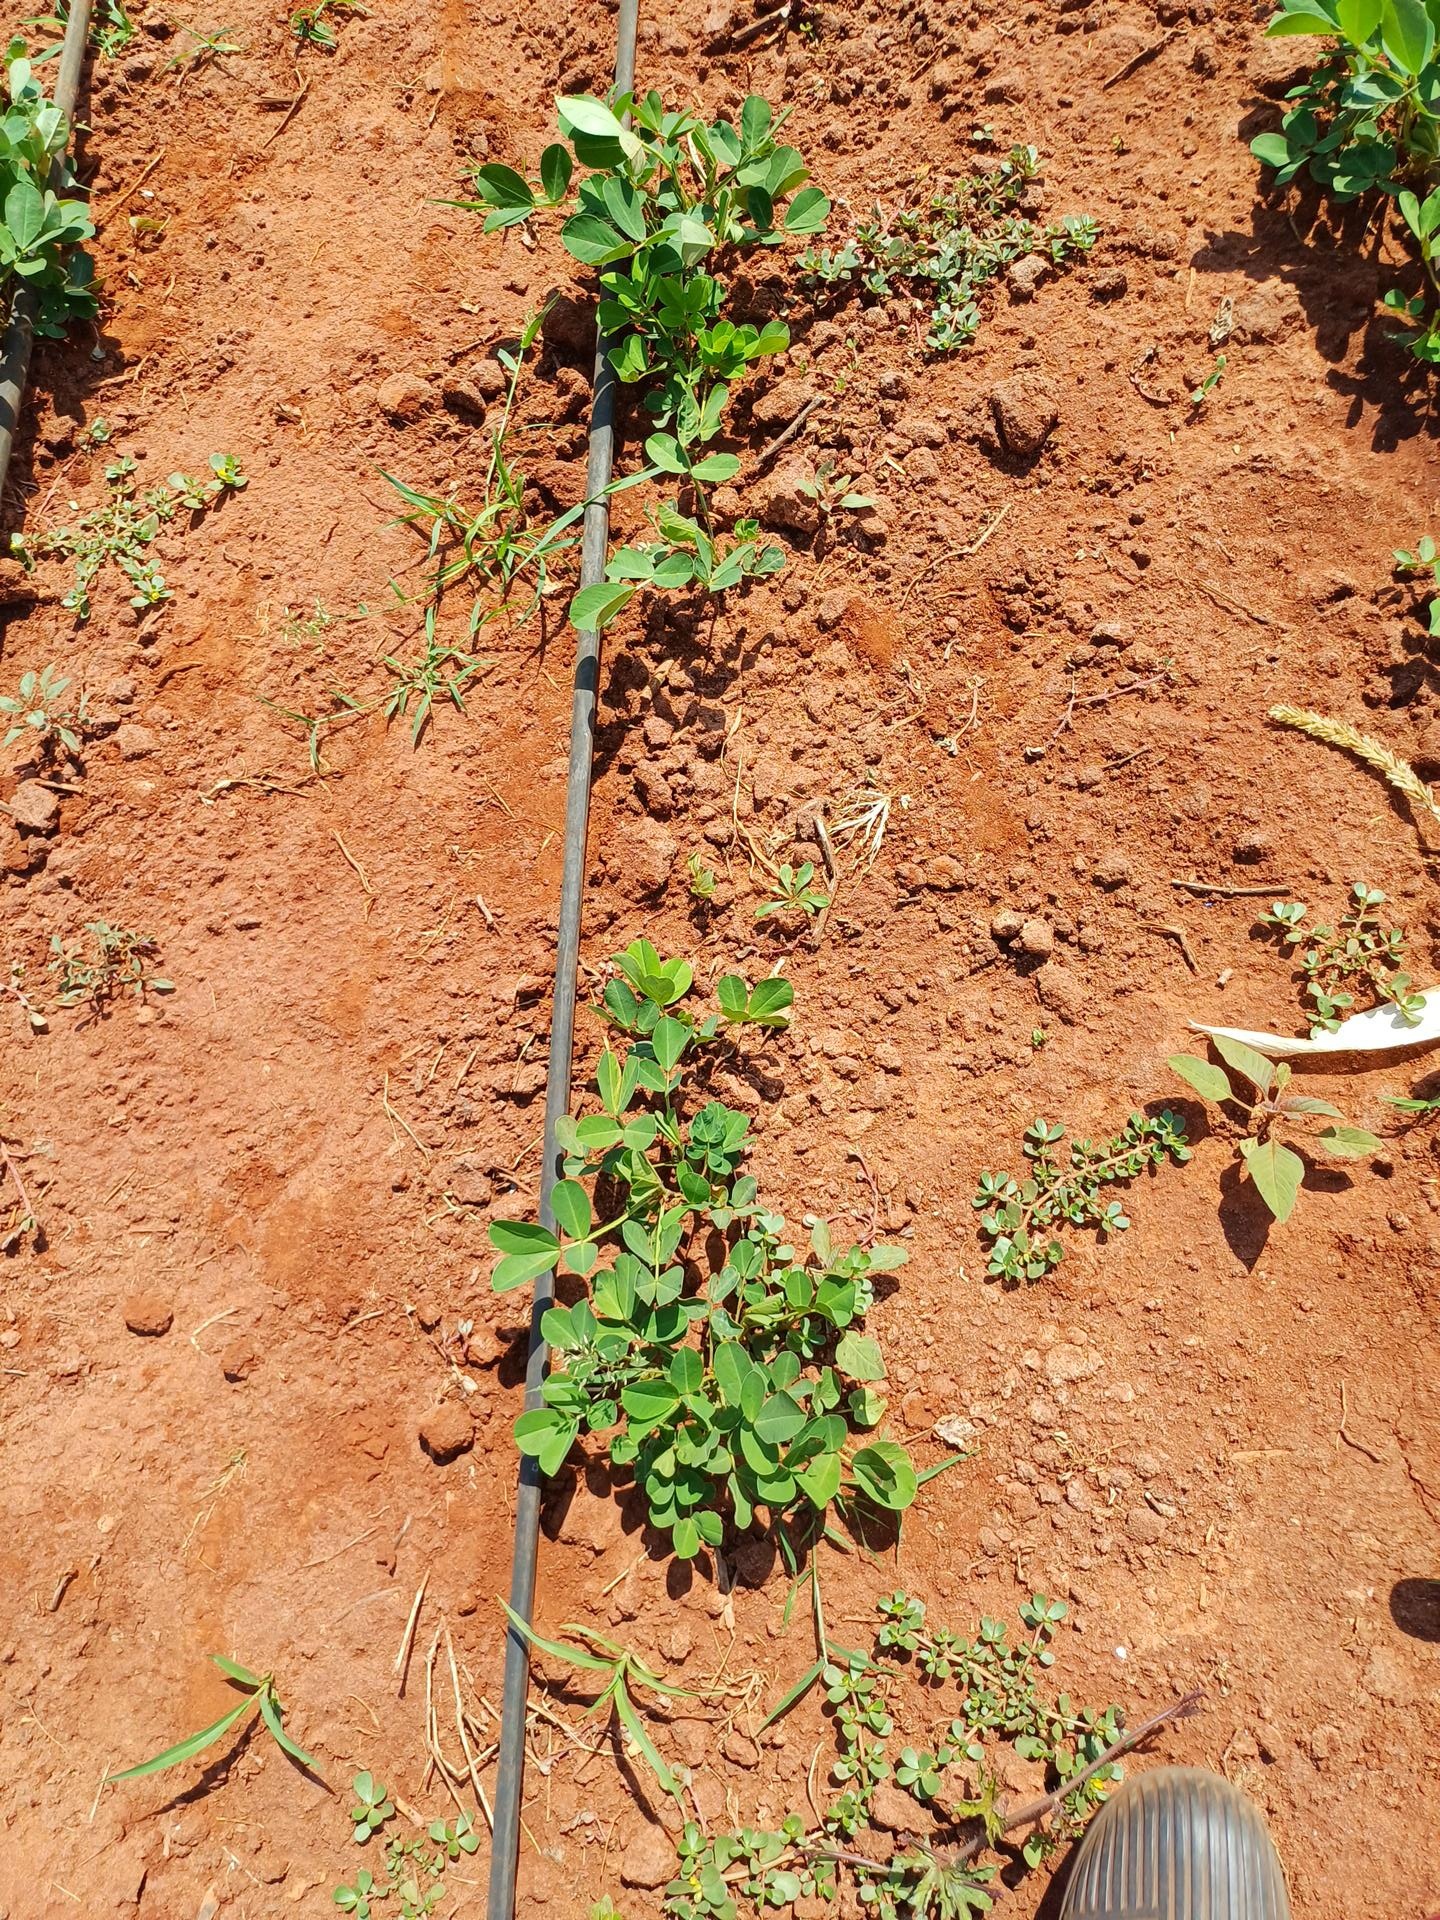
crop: groundnut
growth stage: vegetative
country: Kenya
